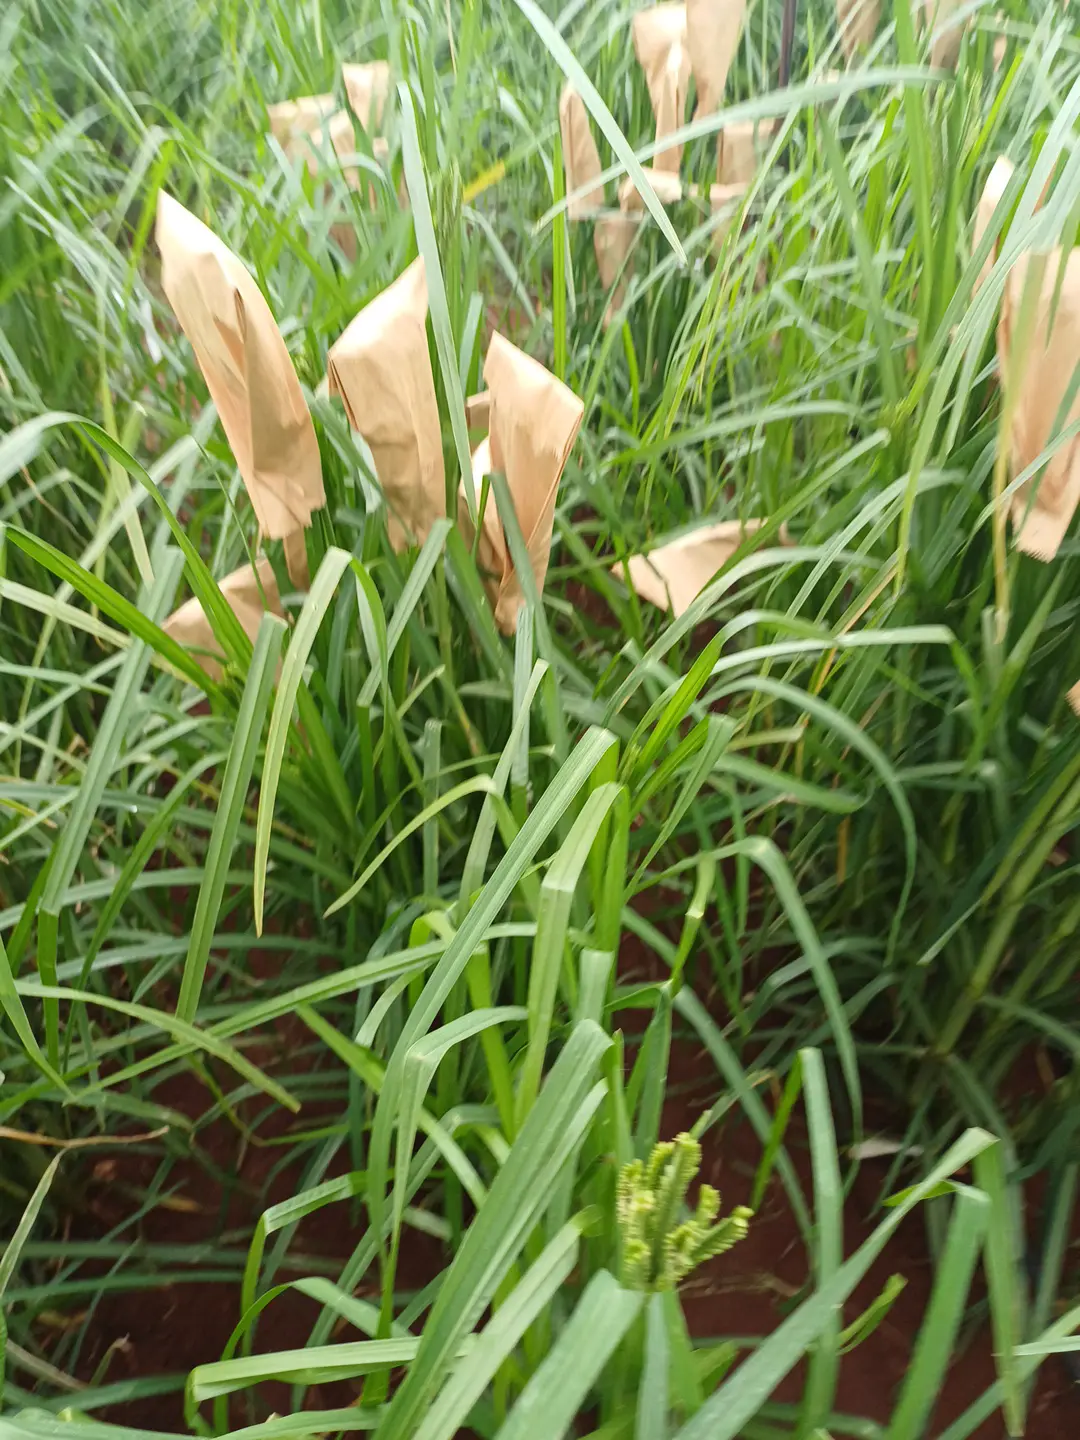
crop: finger millet
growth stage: heading tuber
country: Kenya
